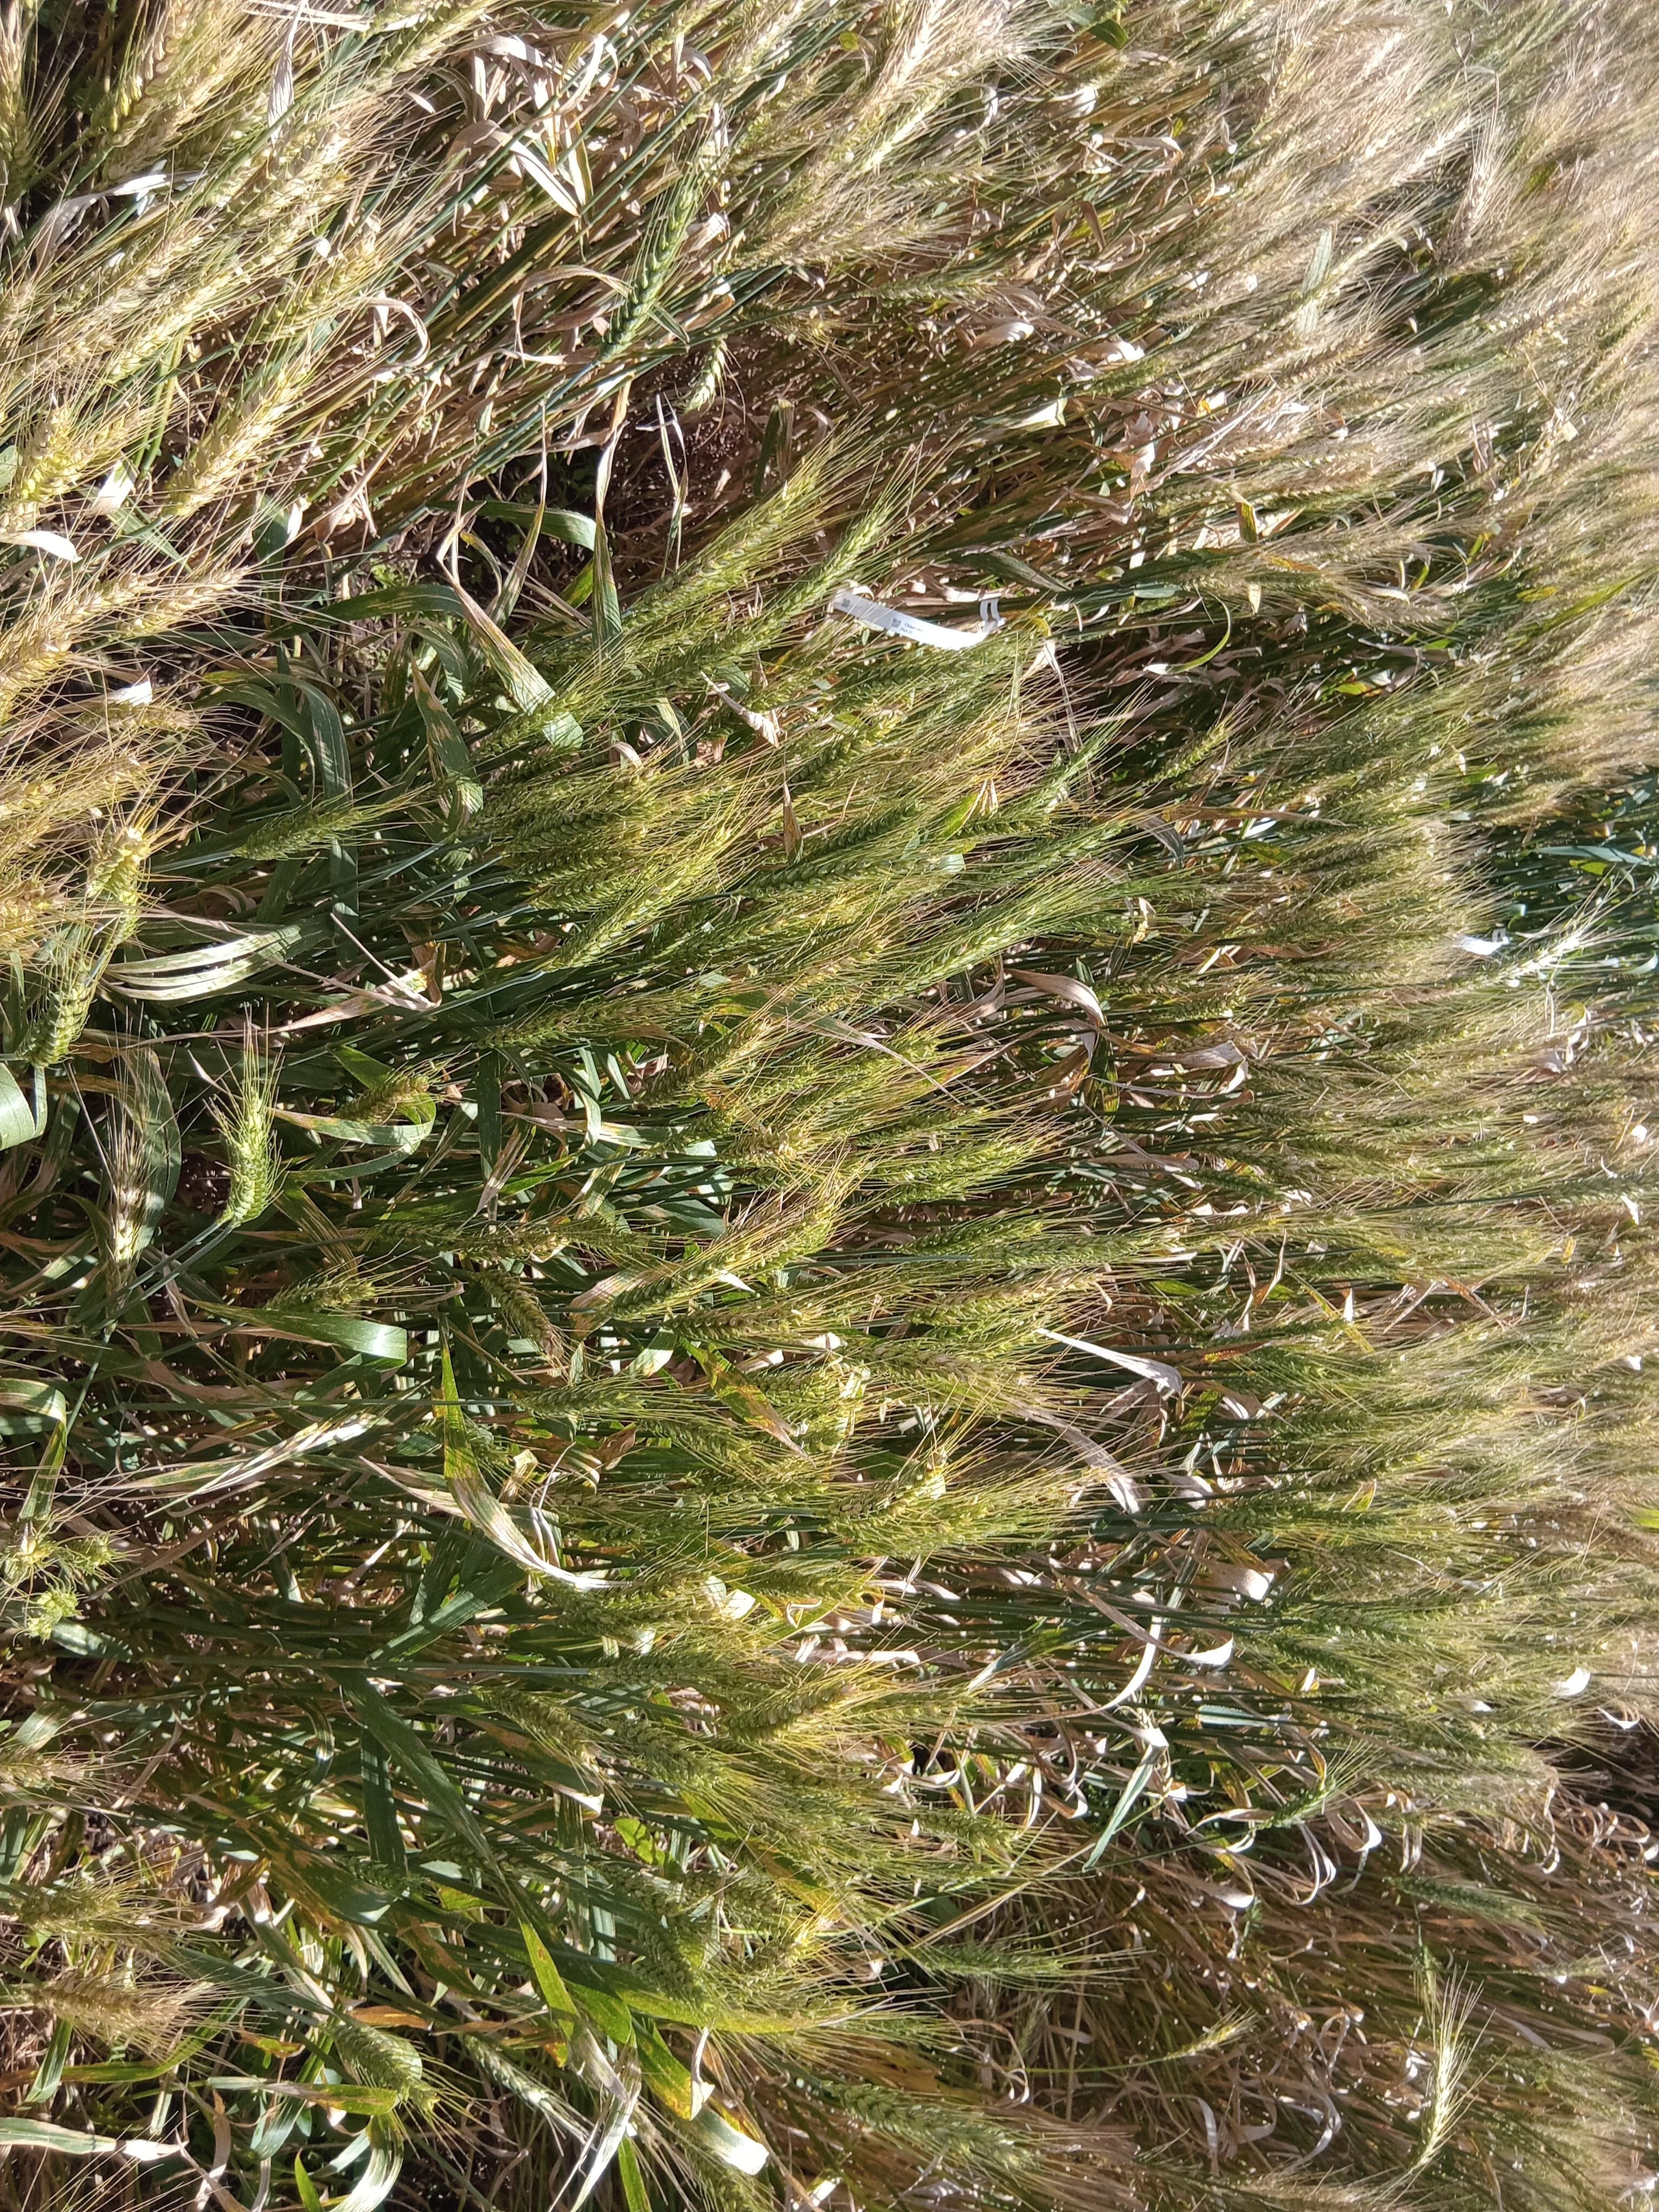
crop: wheat
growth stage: maturity
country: Kenya
